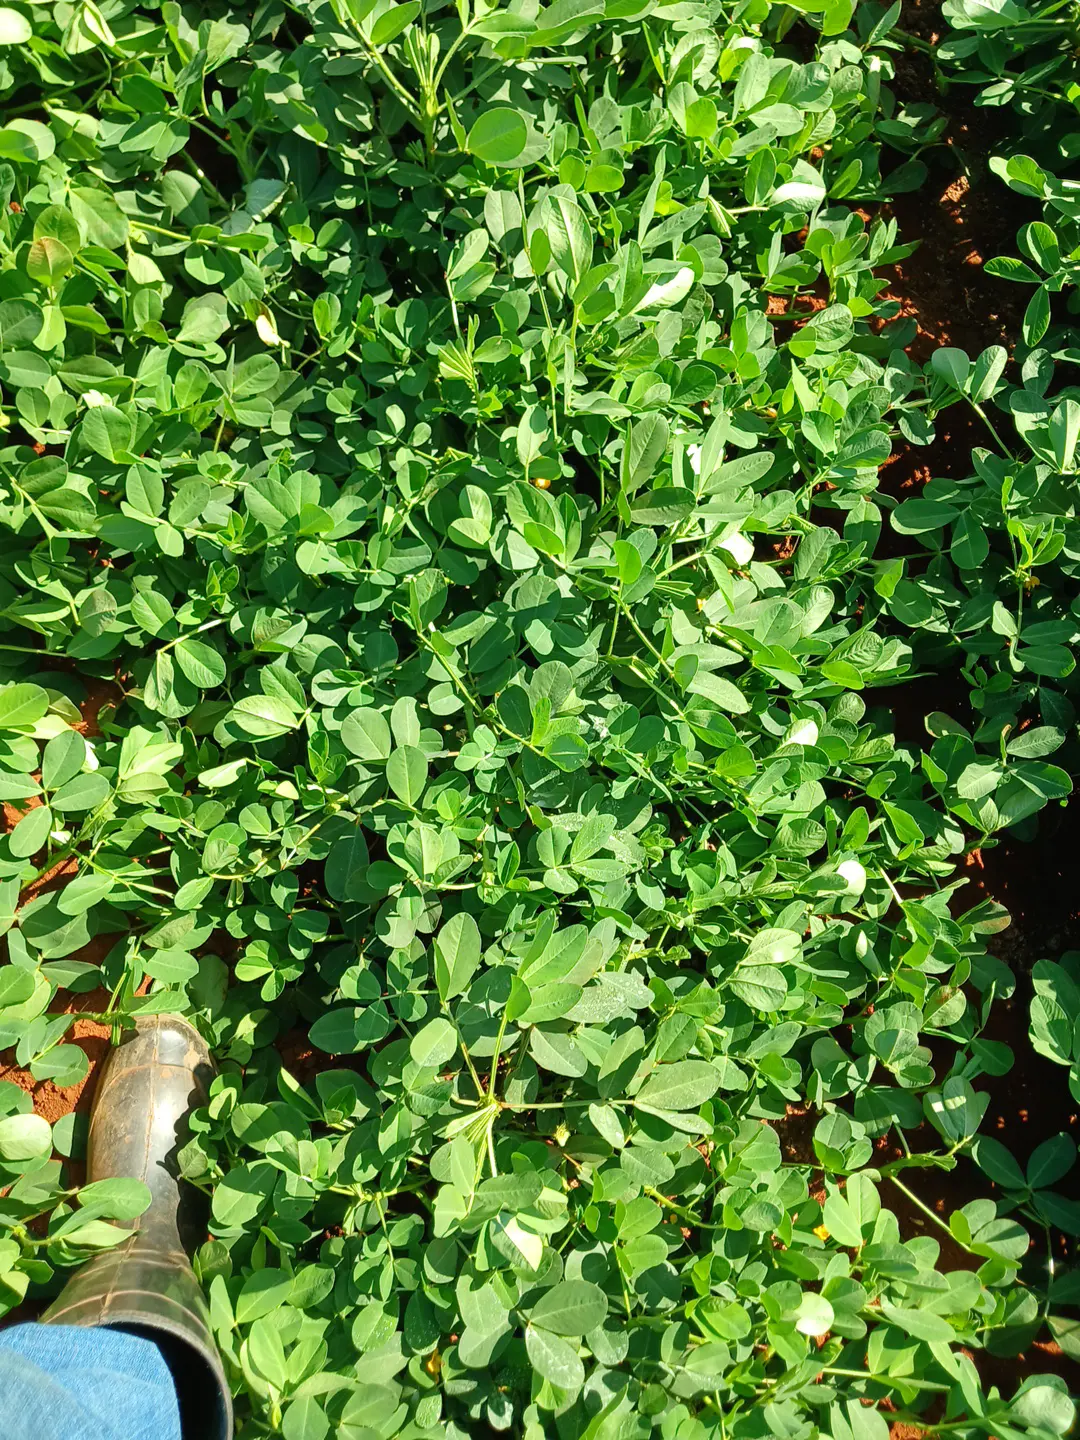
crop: groundnut
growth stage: flowering
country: Kenya
